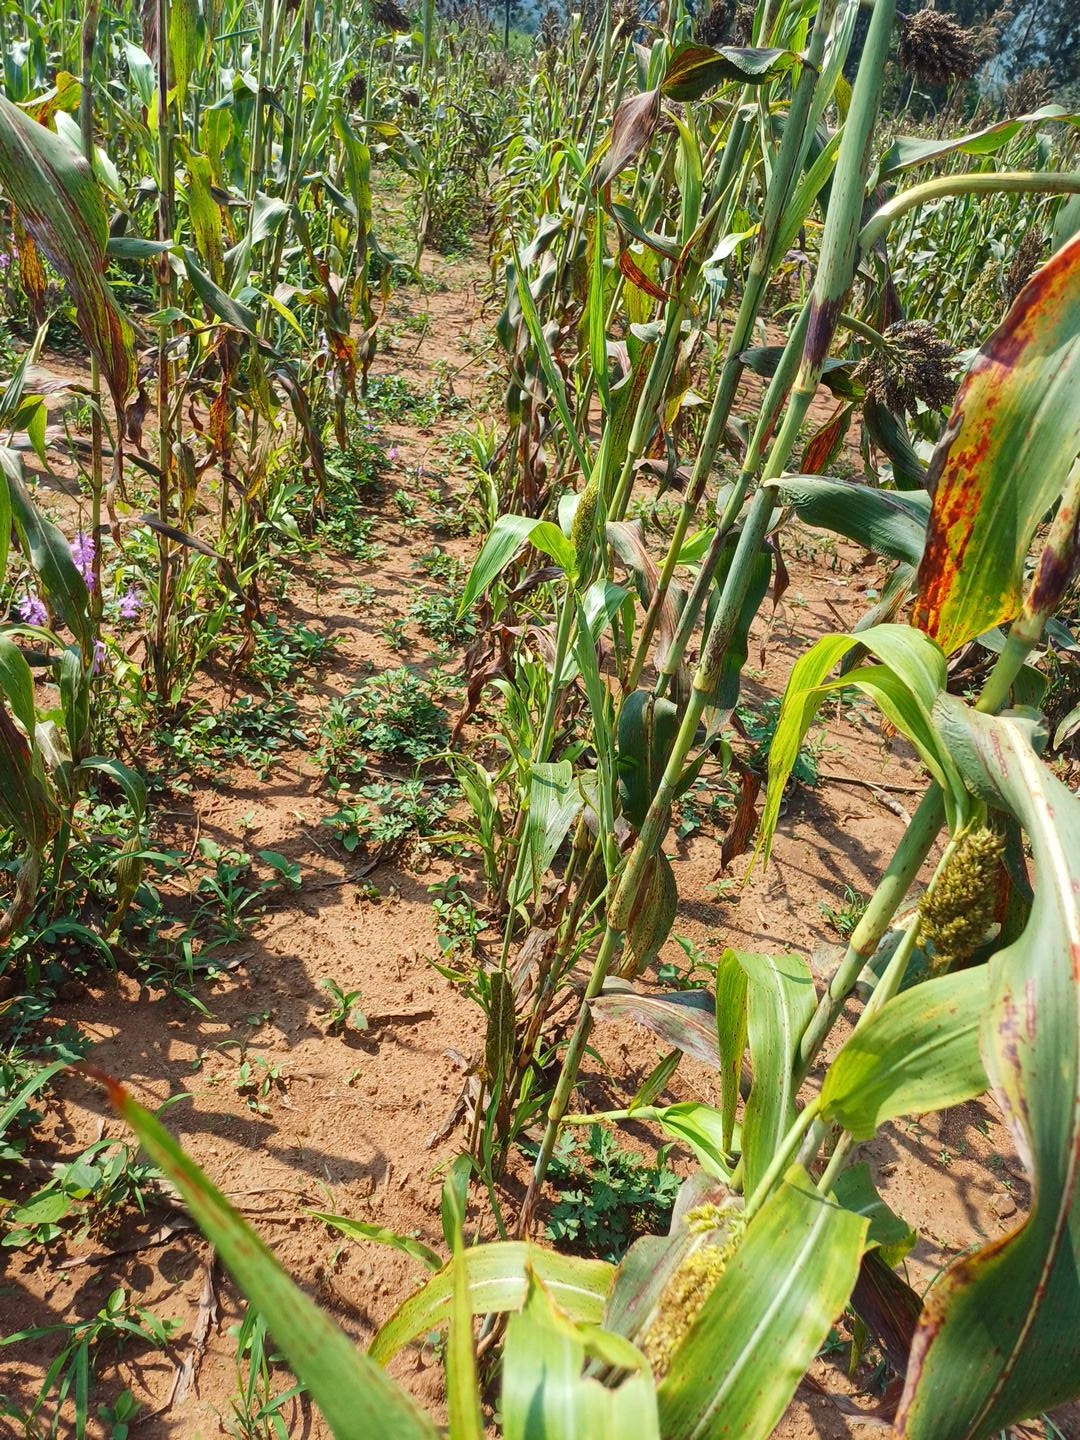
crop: sorghum
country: Kenya
